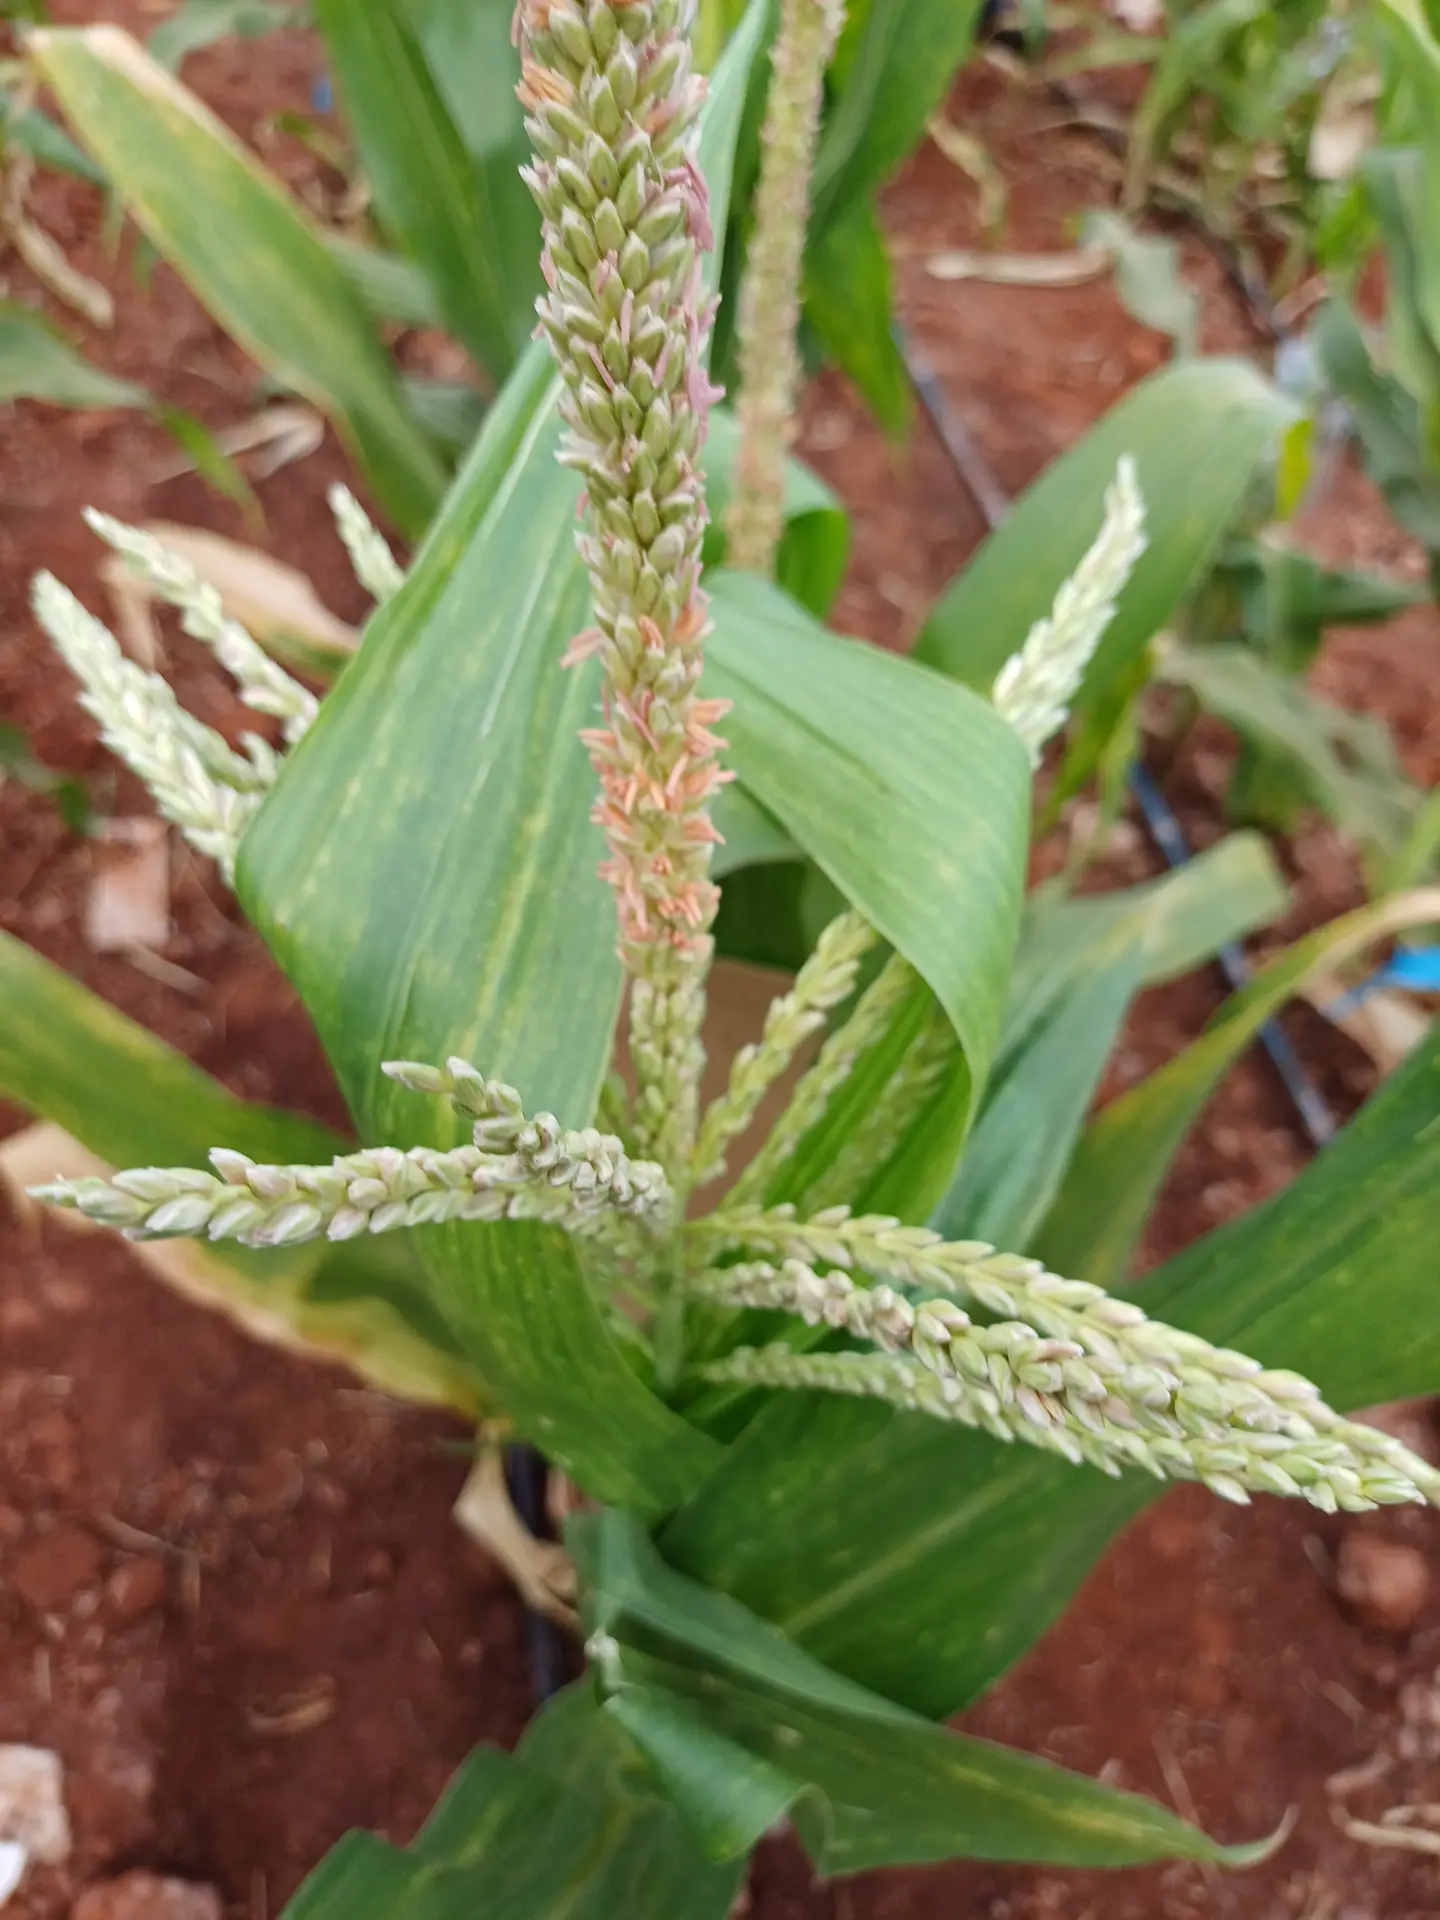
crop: maize
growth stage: flowering
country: Kenya
